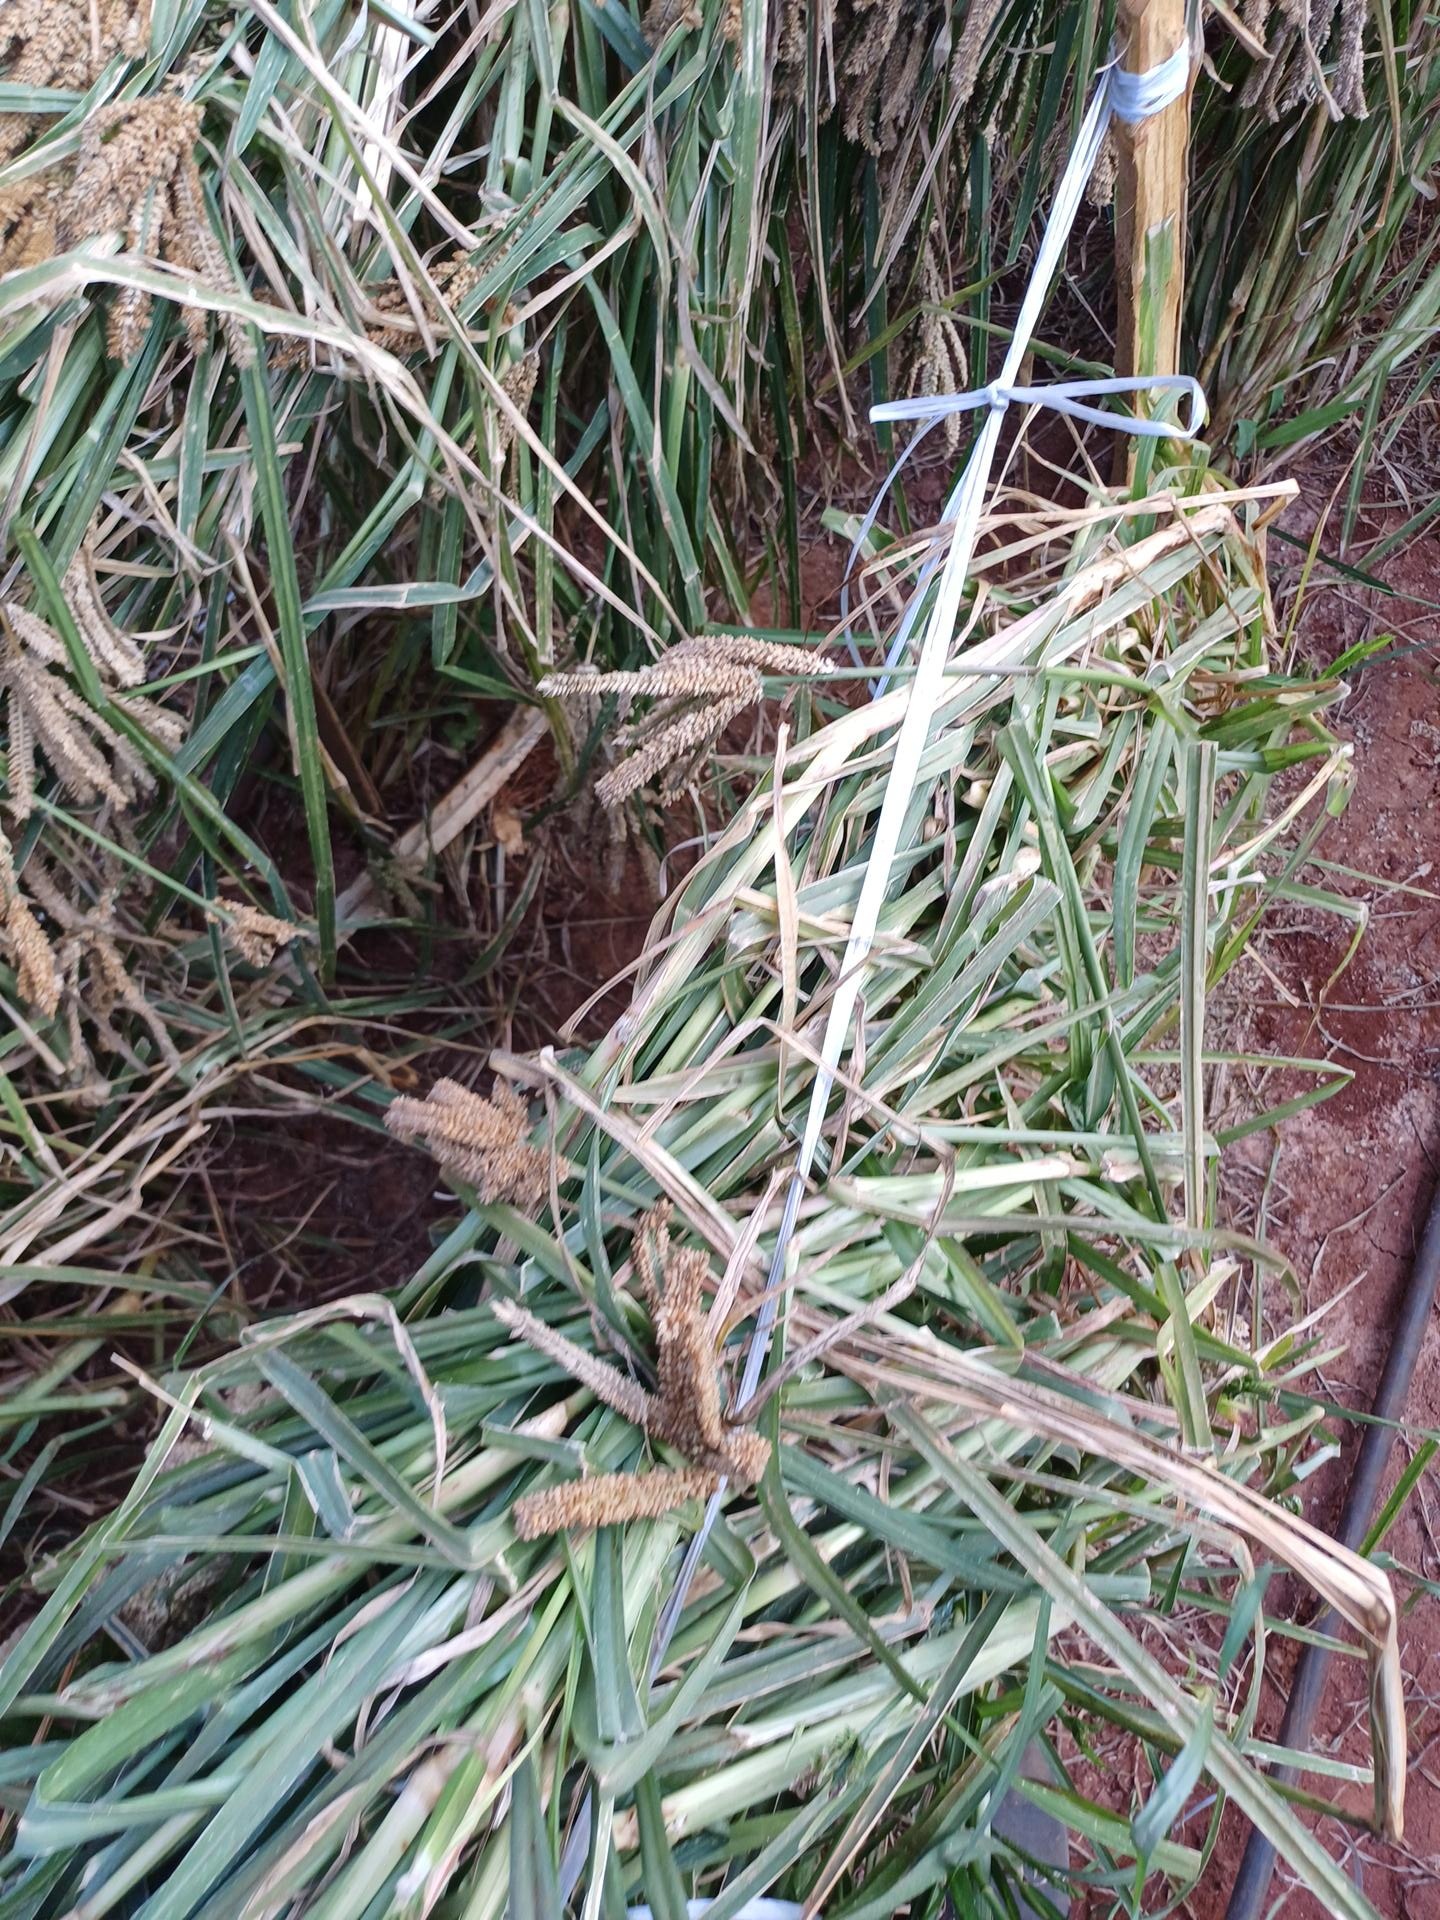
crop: finger millet
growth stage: maturity
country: Kenya
